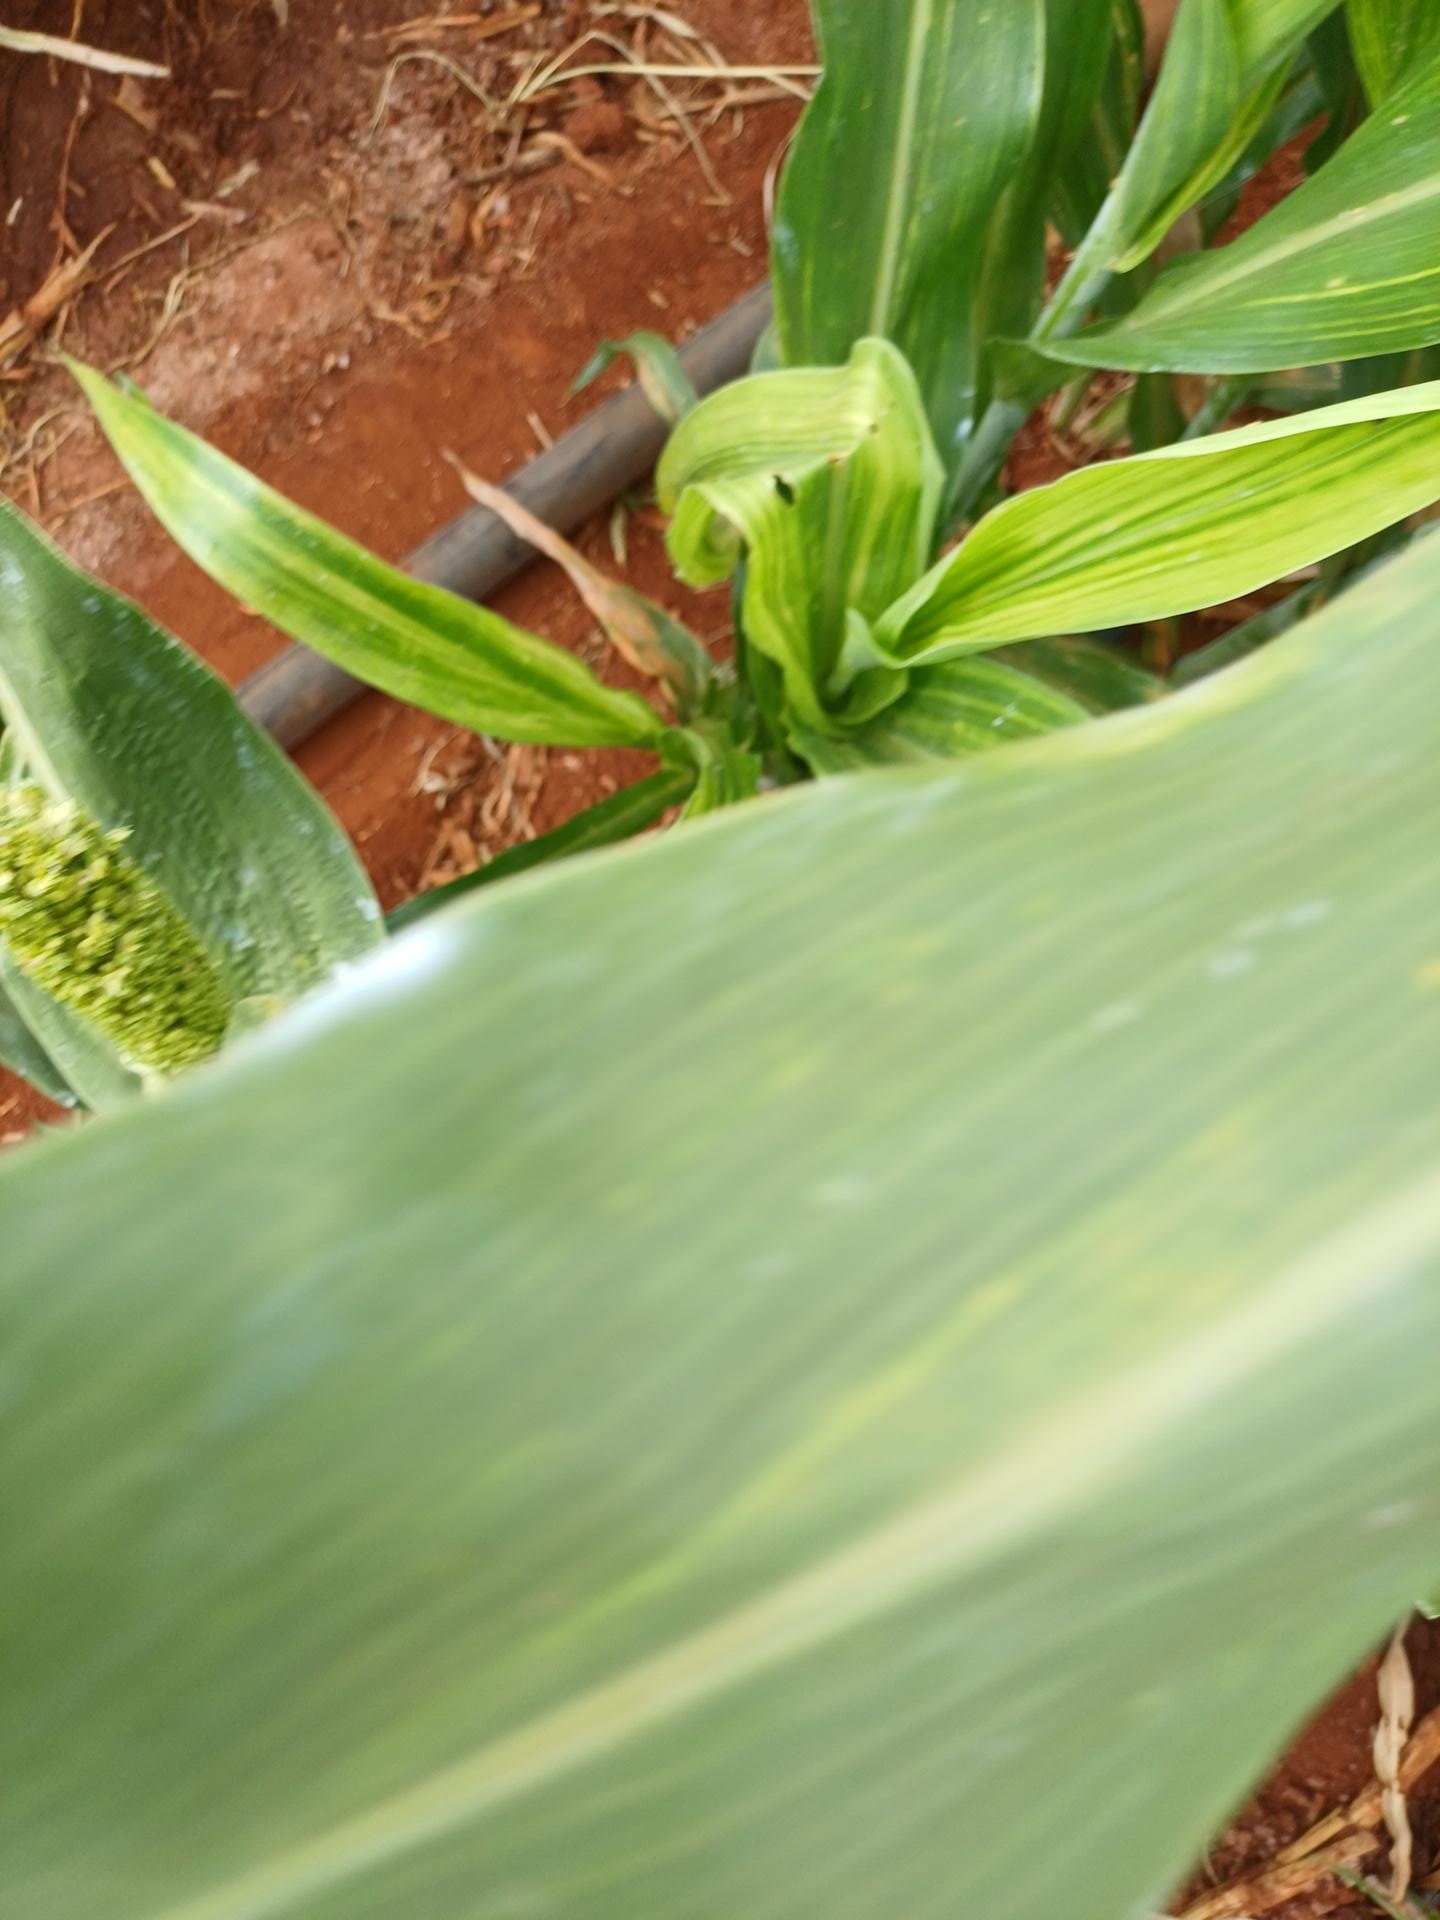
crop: sorghum
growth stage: heading tuber
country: Kenya
